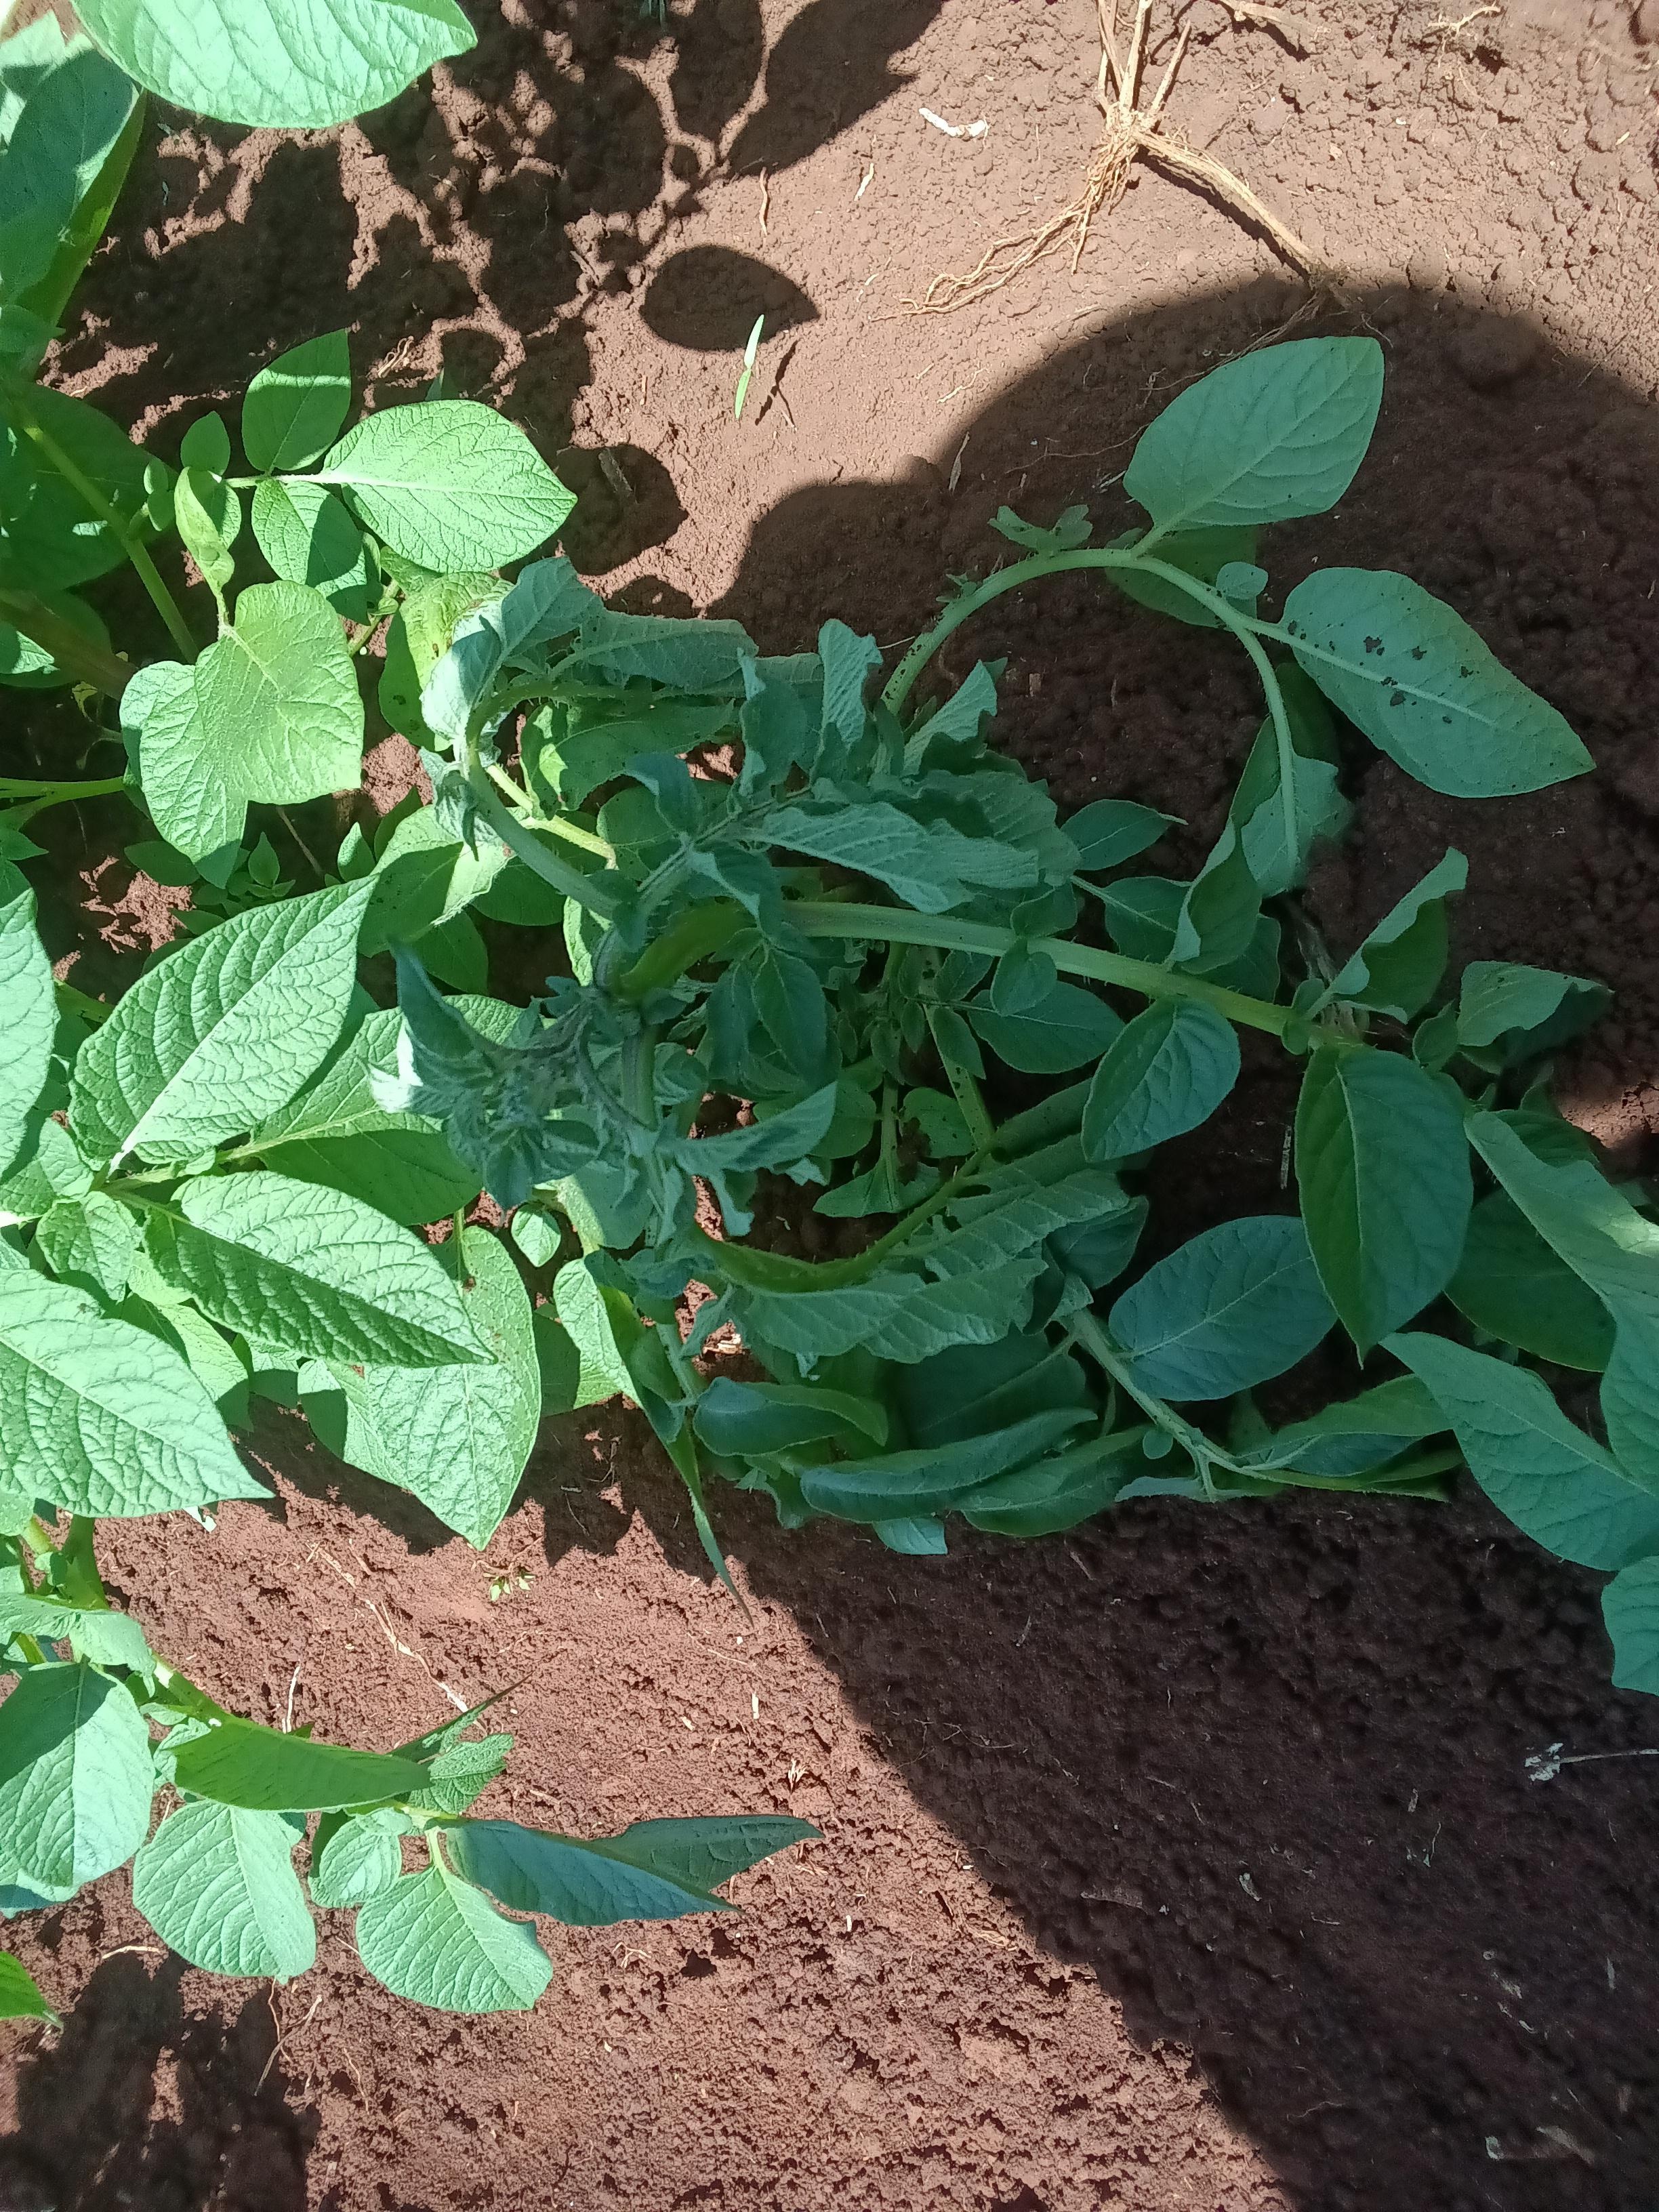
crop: potato
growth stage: vegetative
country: Kenya
